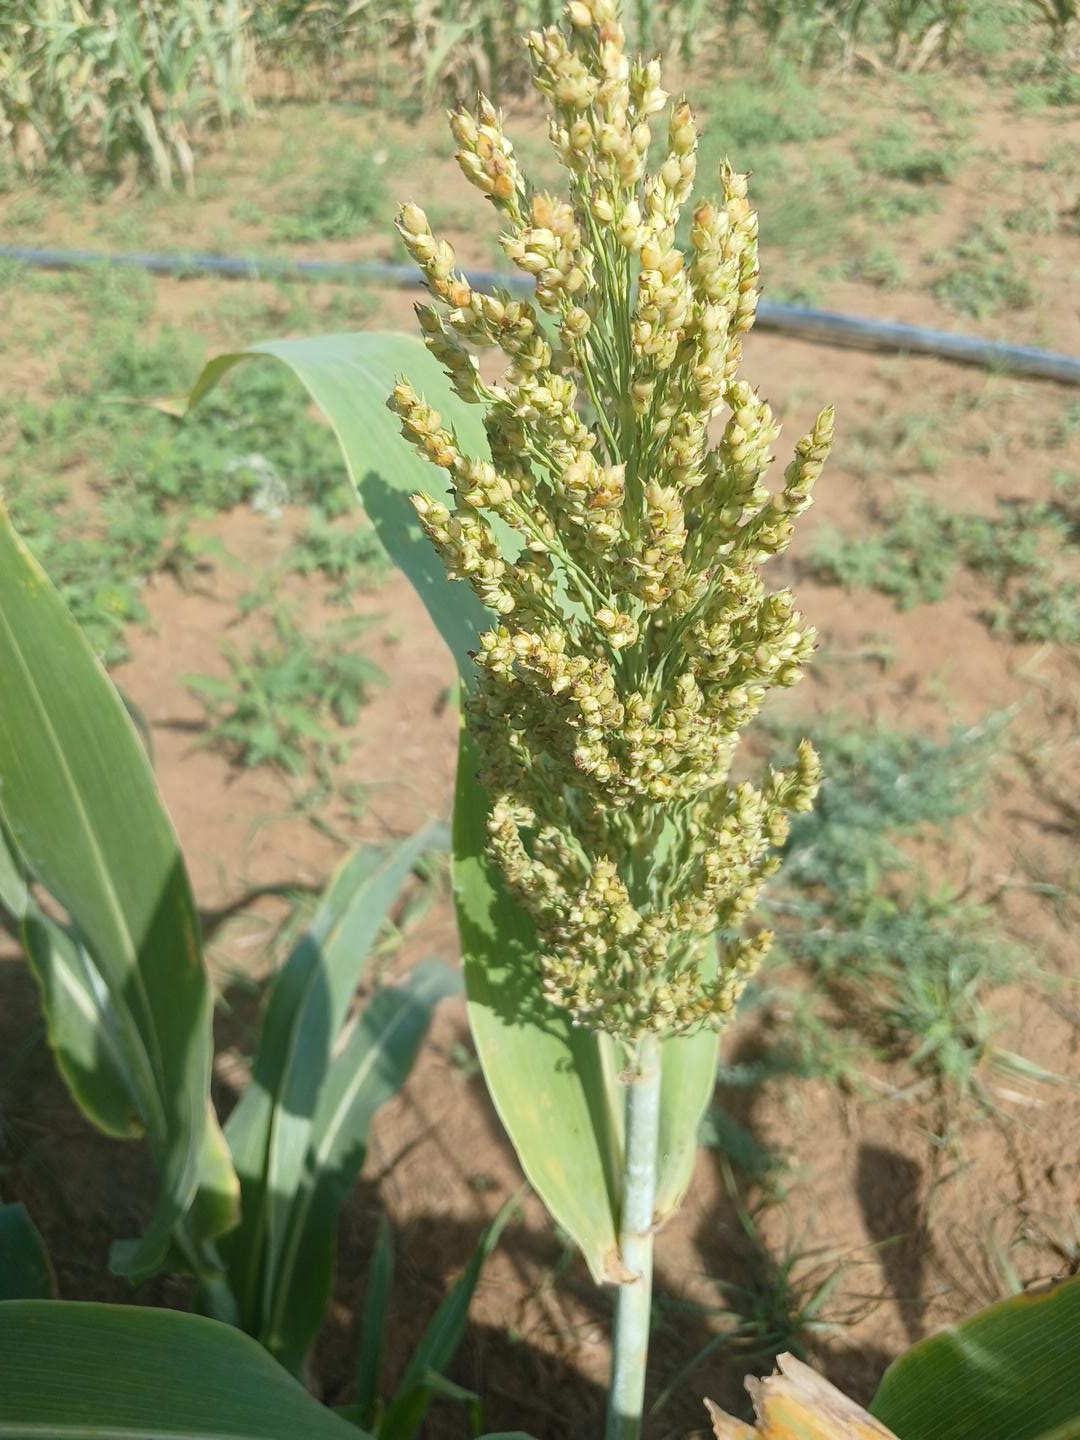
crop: sorghum
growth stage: filling grain
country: Senegal
